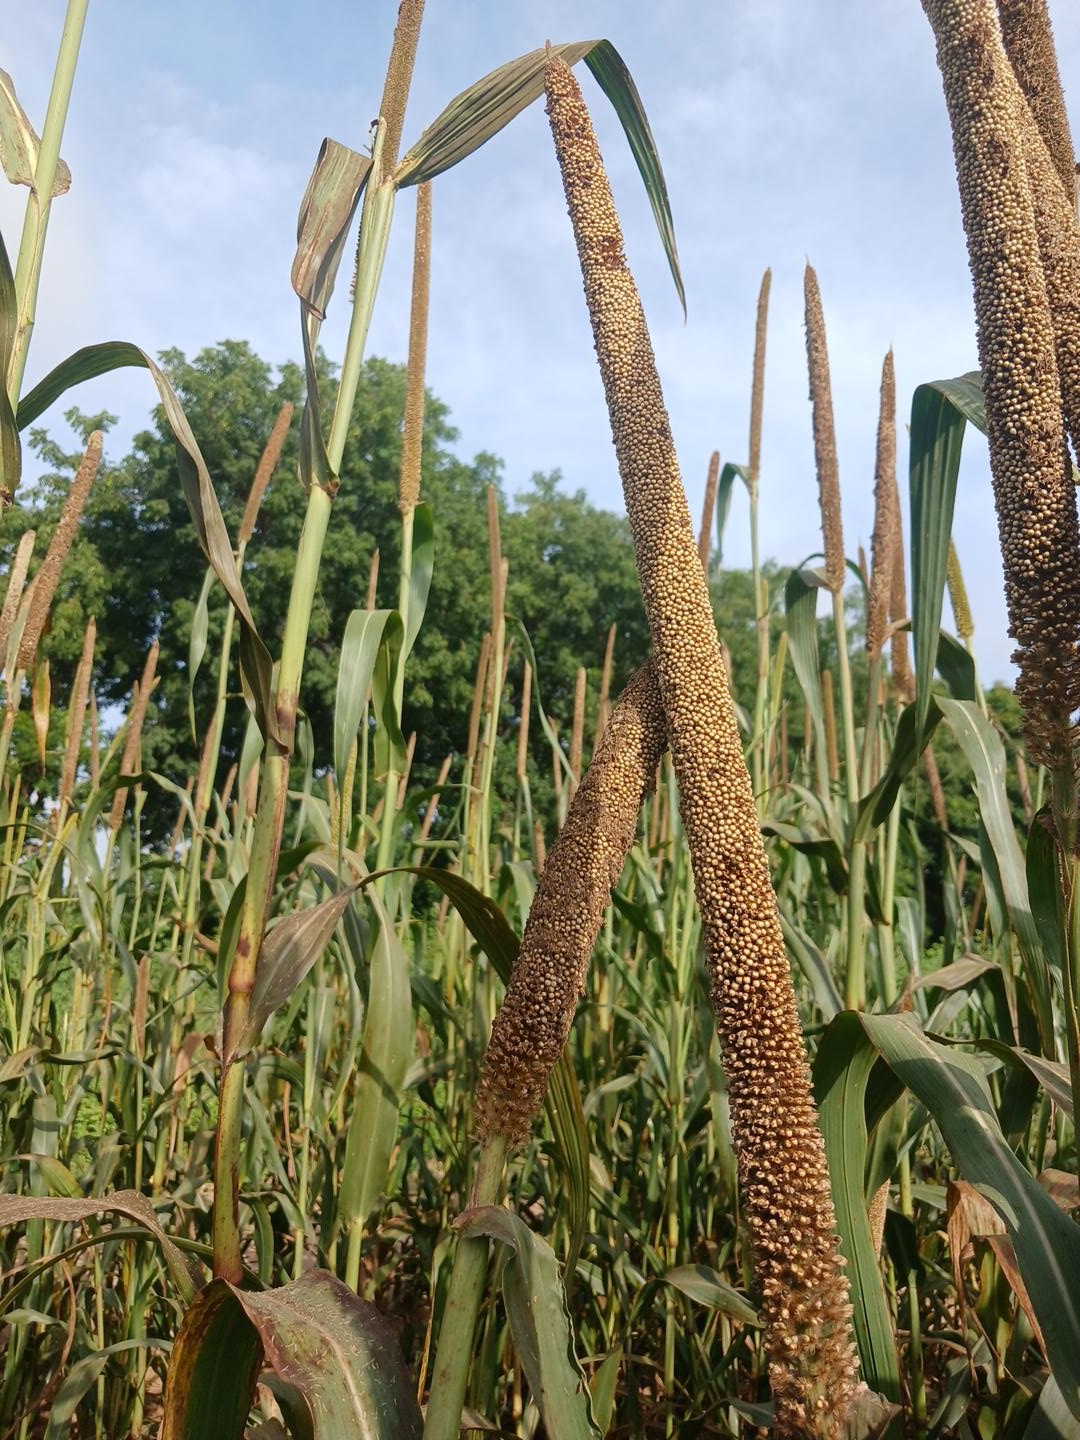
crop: pearl millet
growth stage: maturity
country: Senegal
